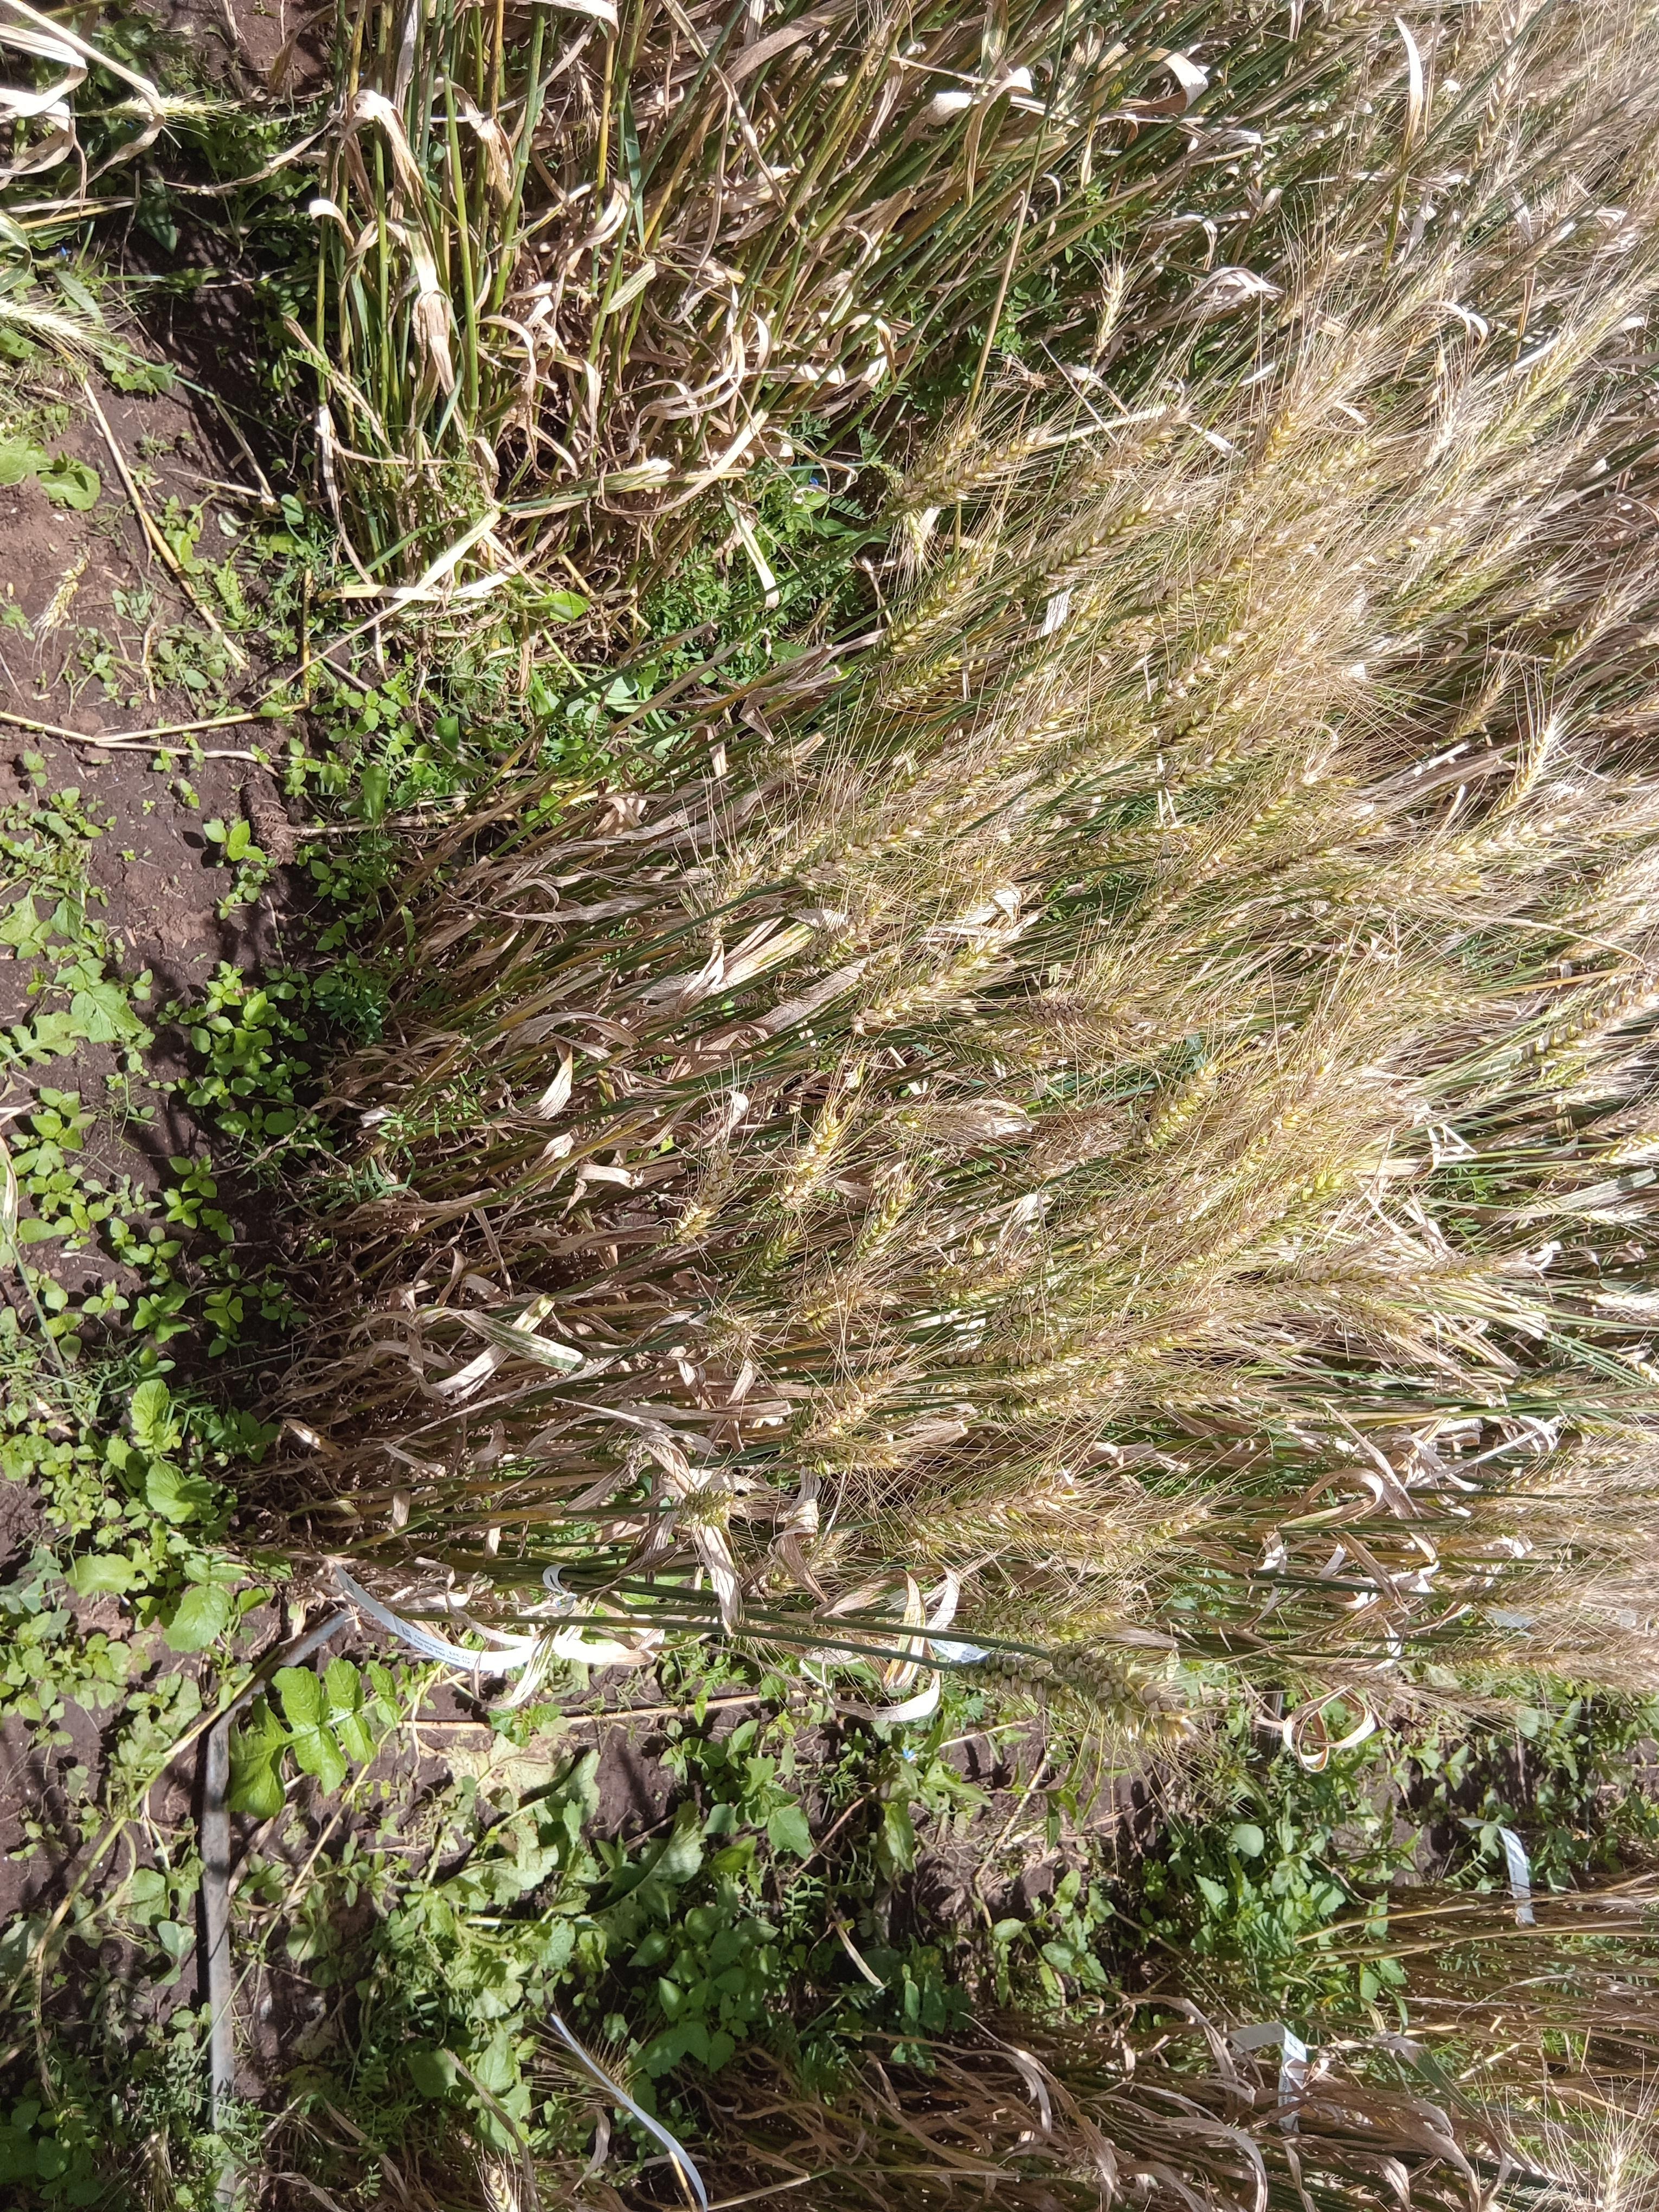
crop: wheat
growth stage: maturity
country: Kenya
